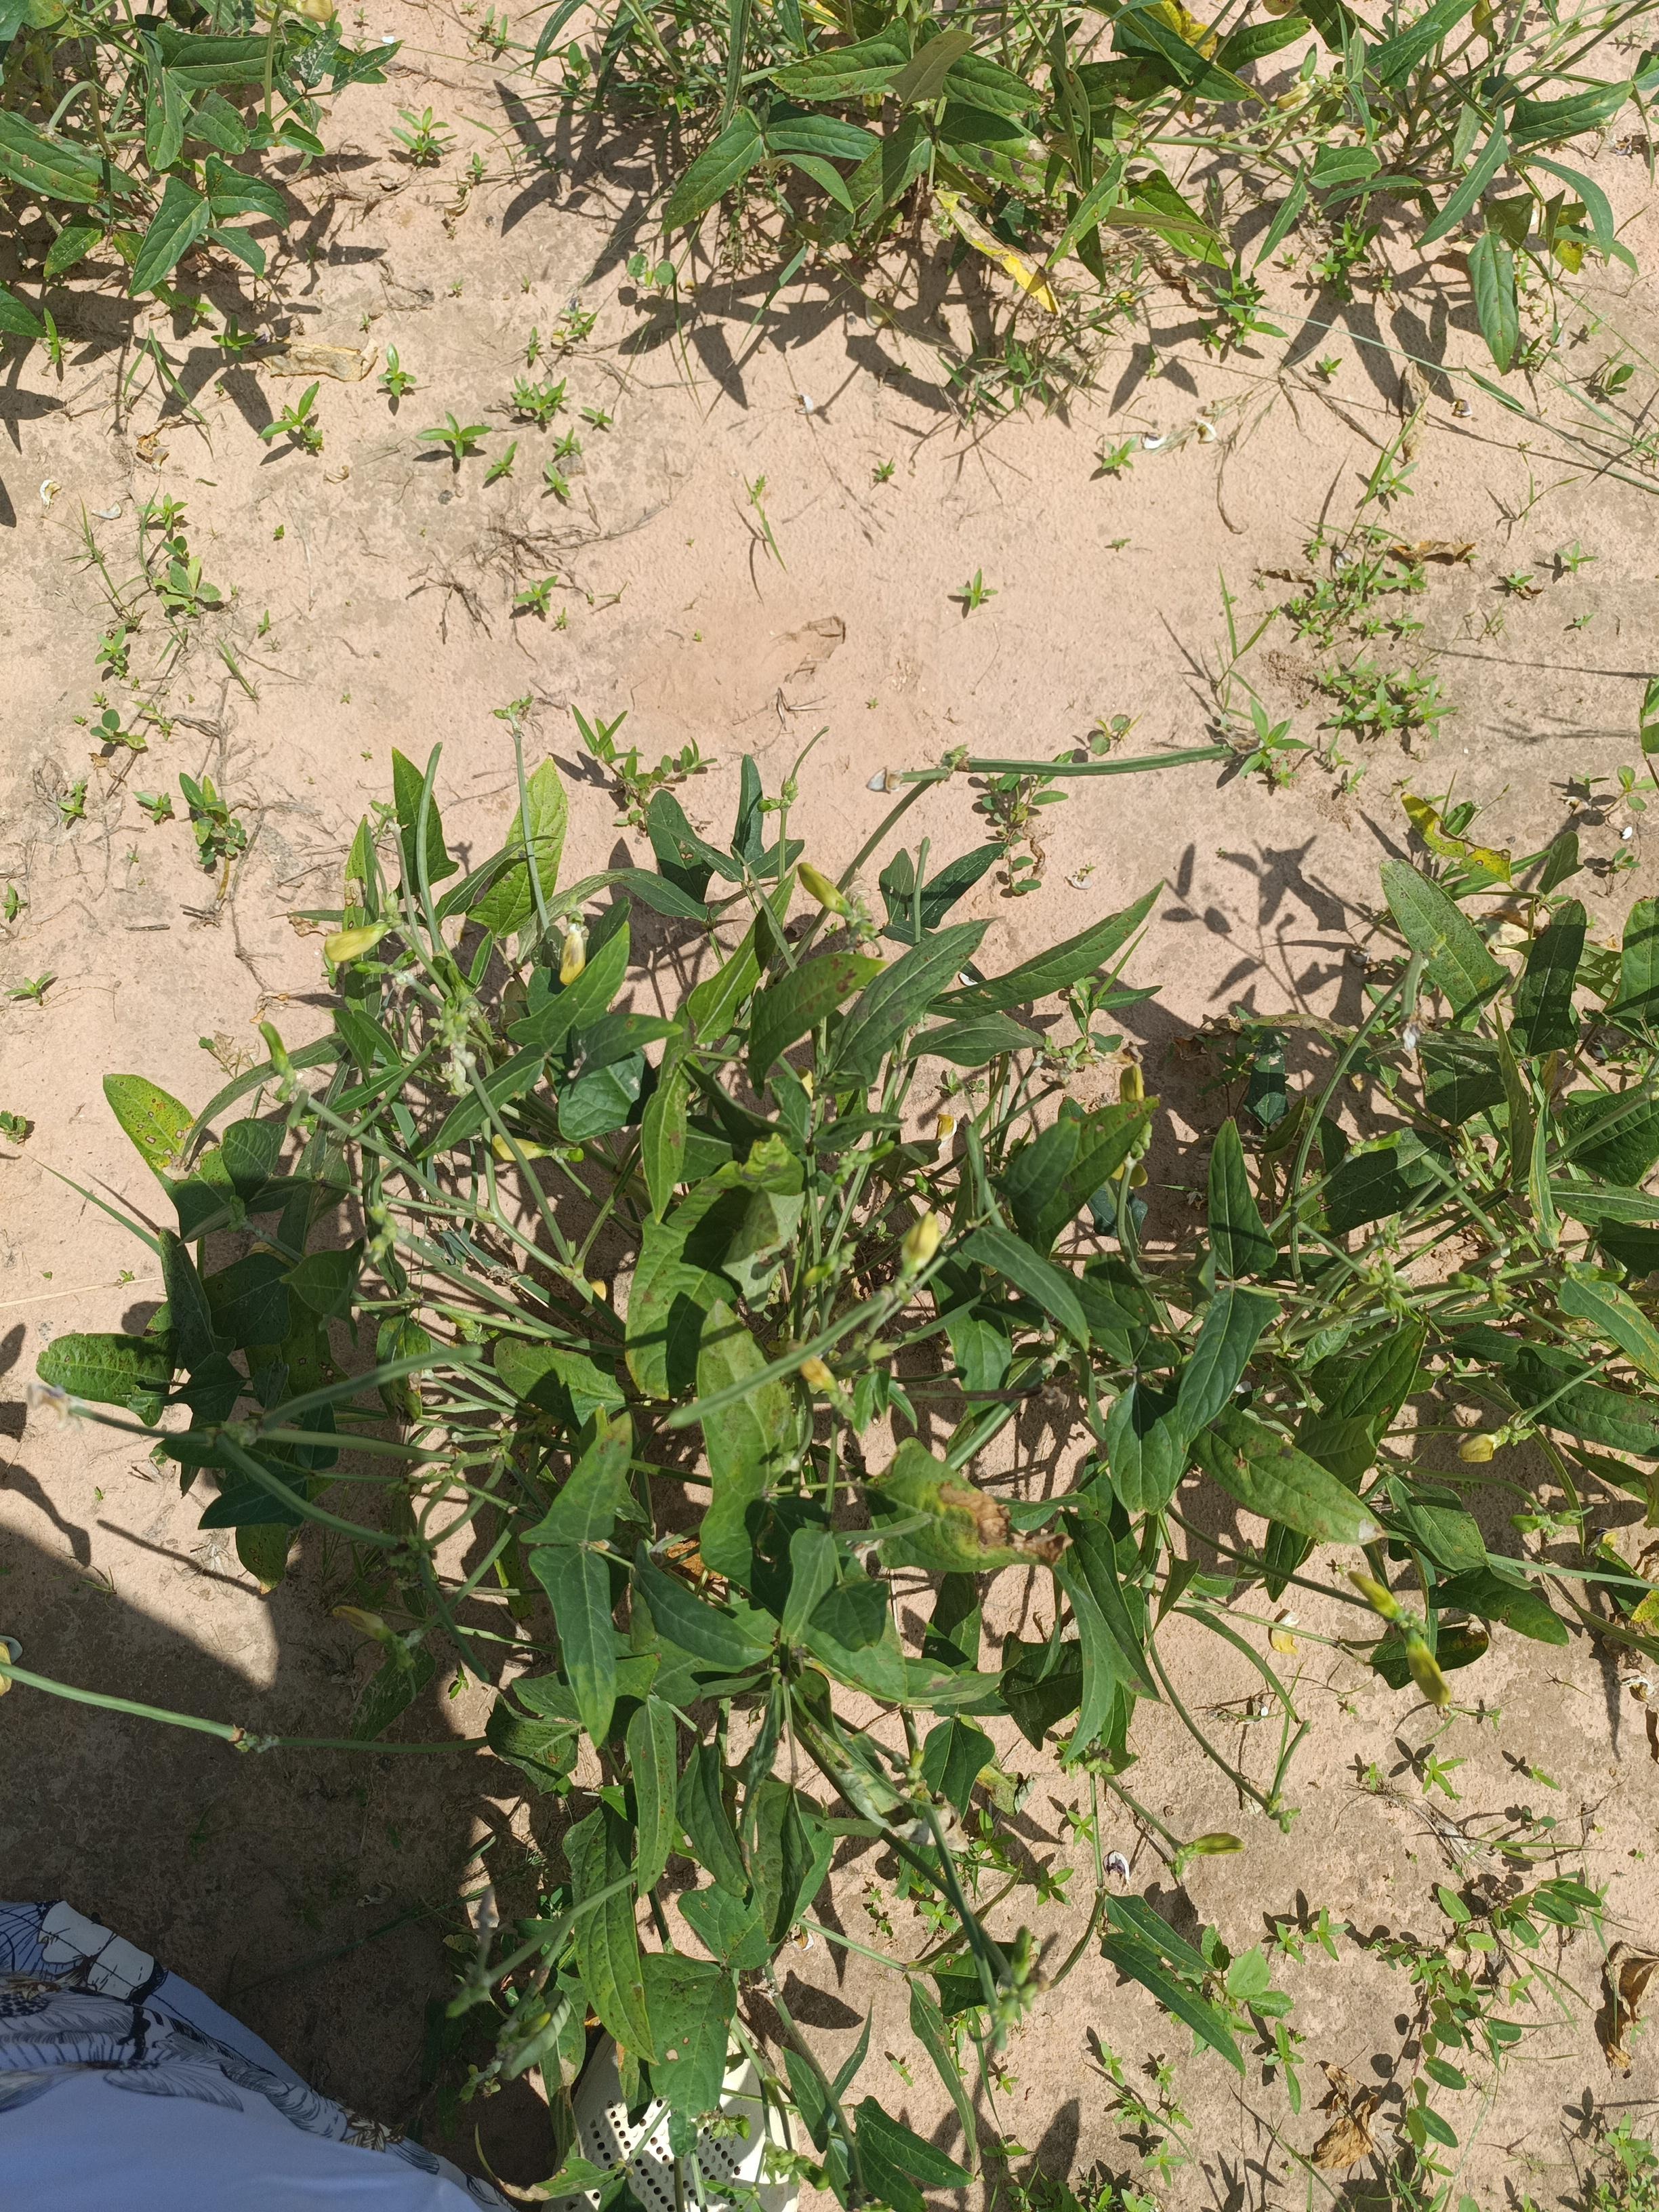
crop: cowpea
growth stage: maturity
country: Nigeria
